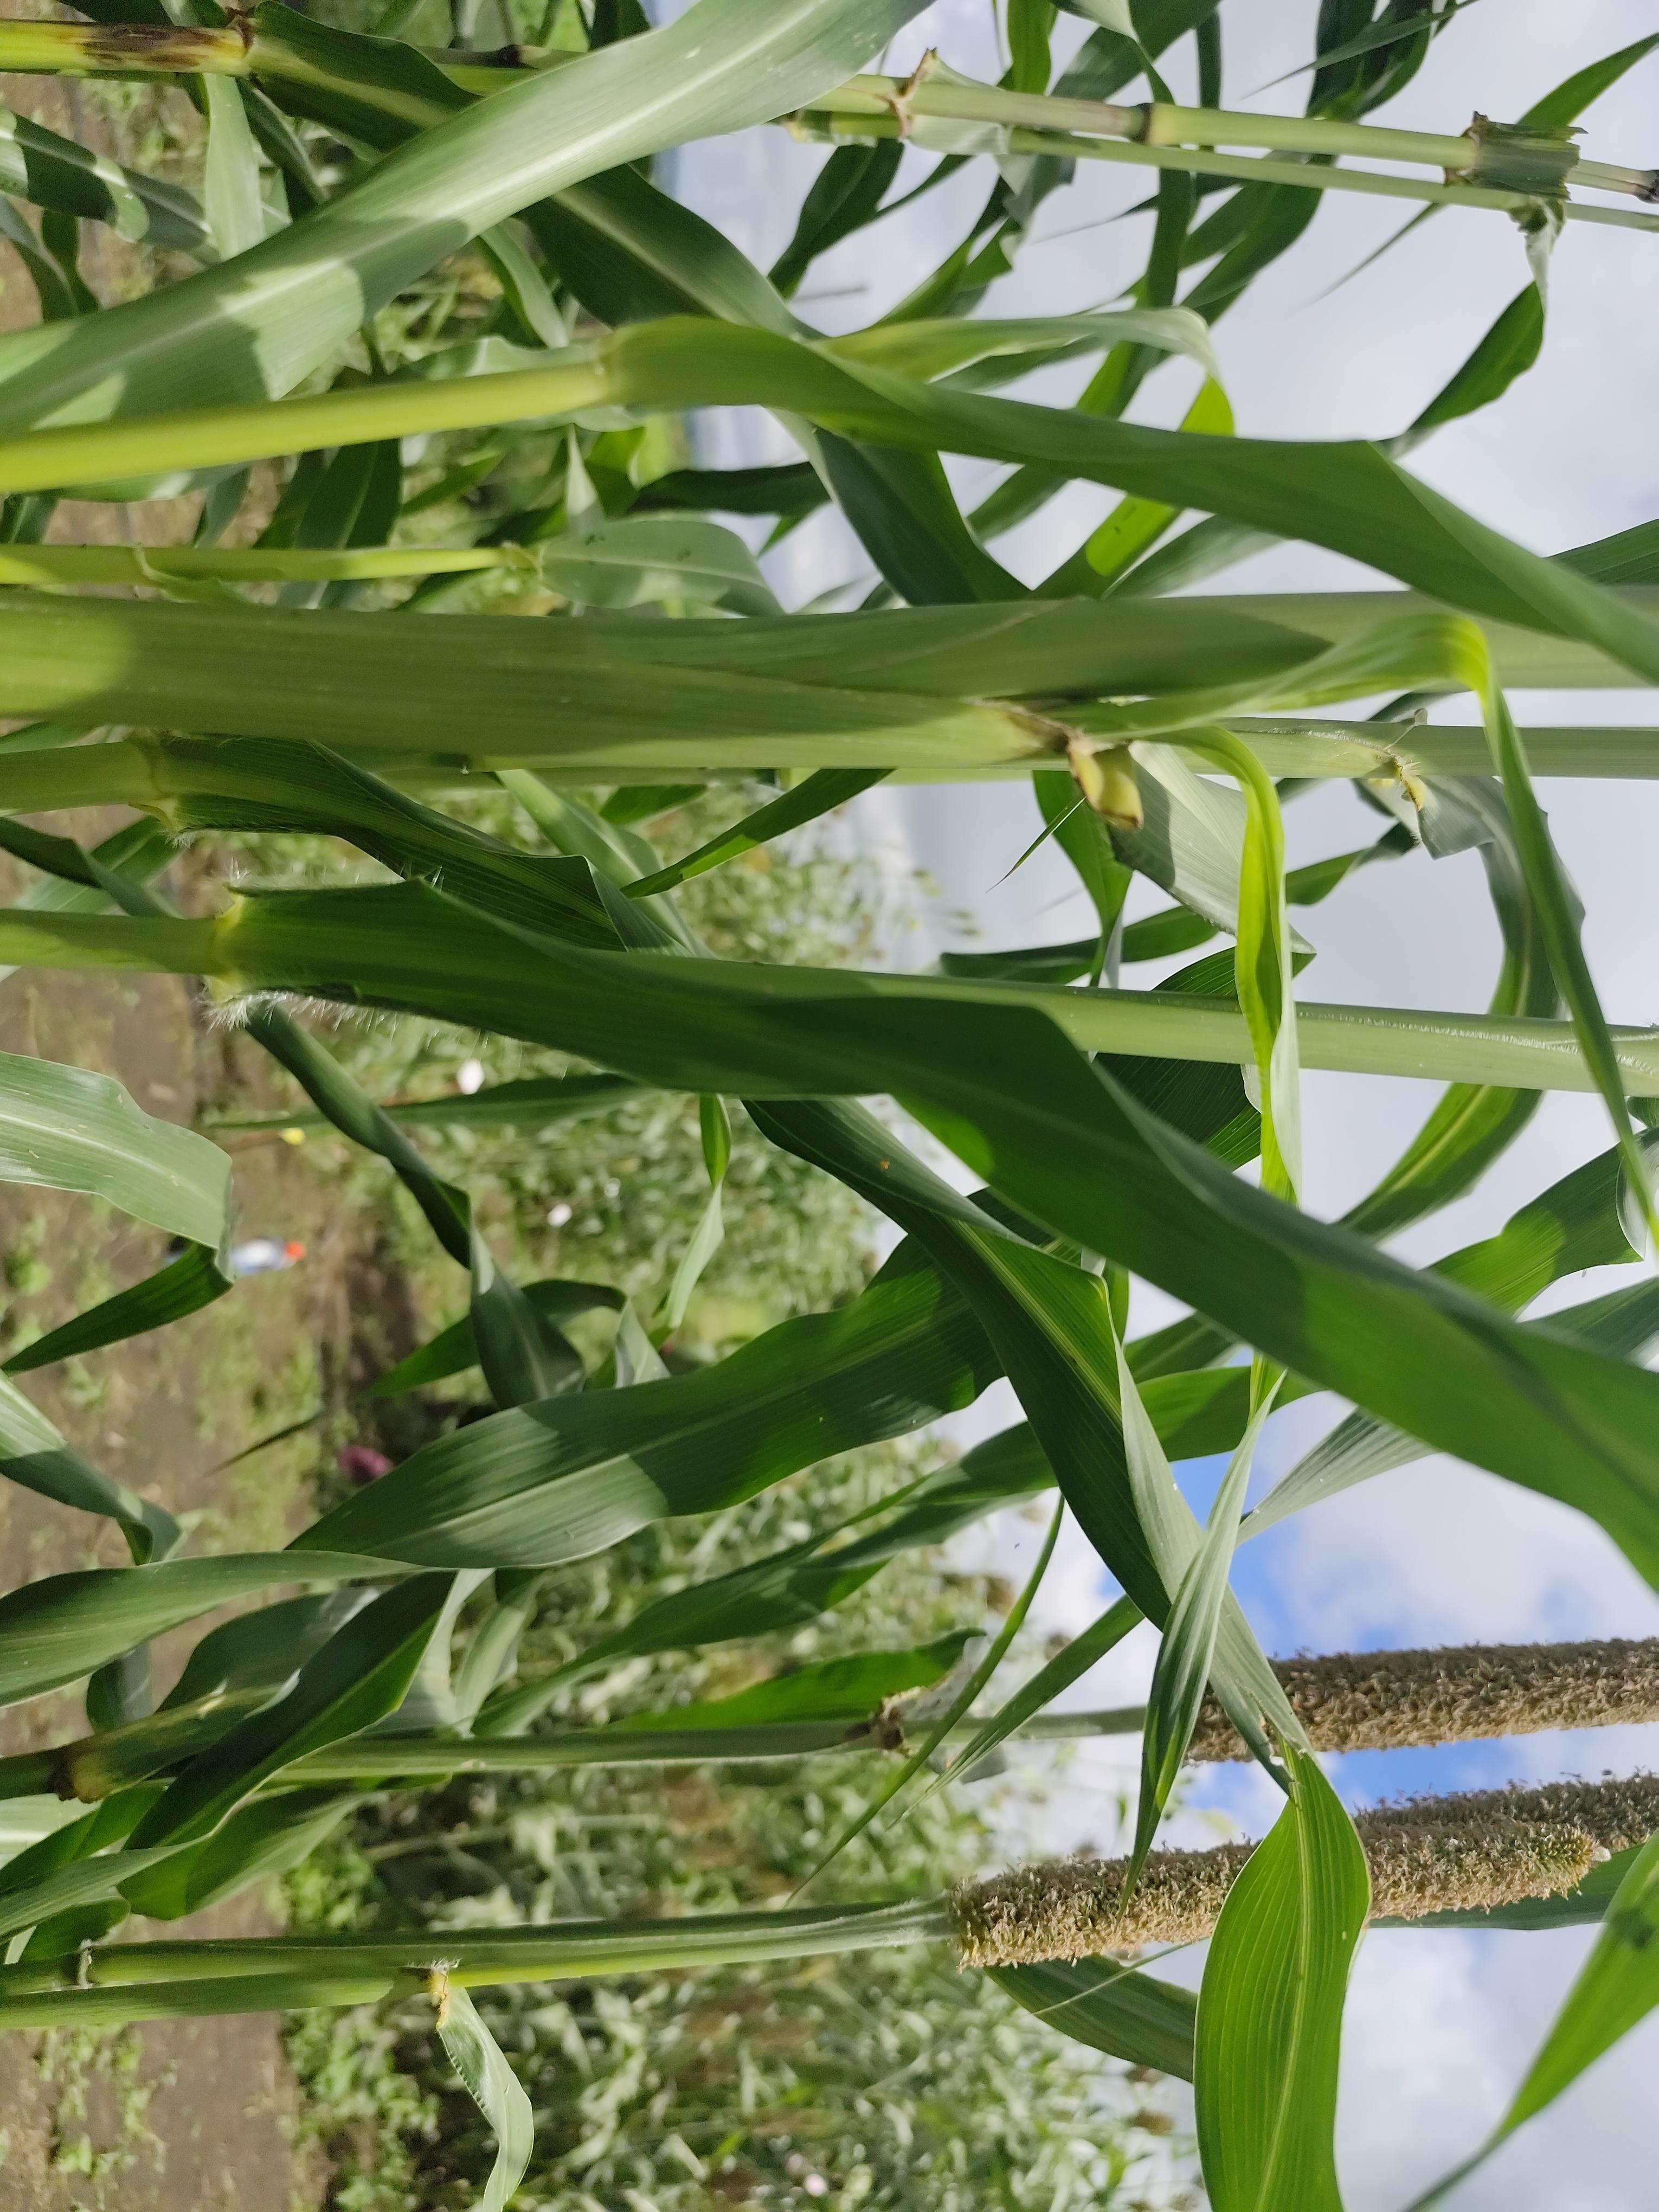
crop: pearl millet
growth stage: heading tuber
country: Tanzania
